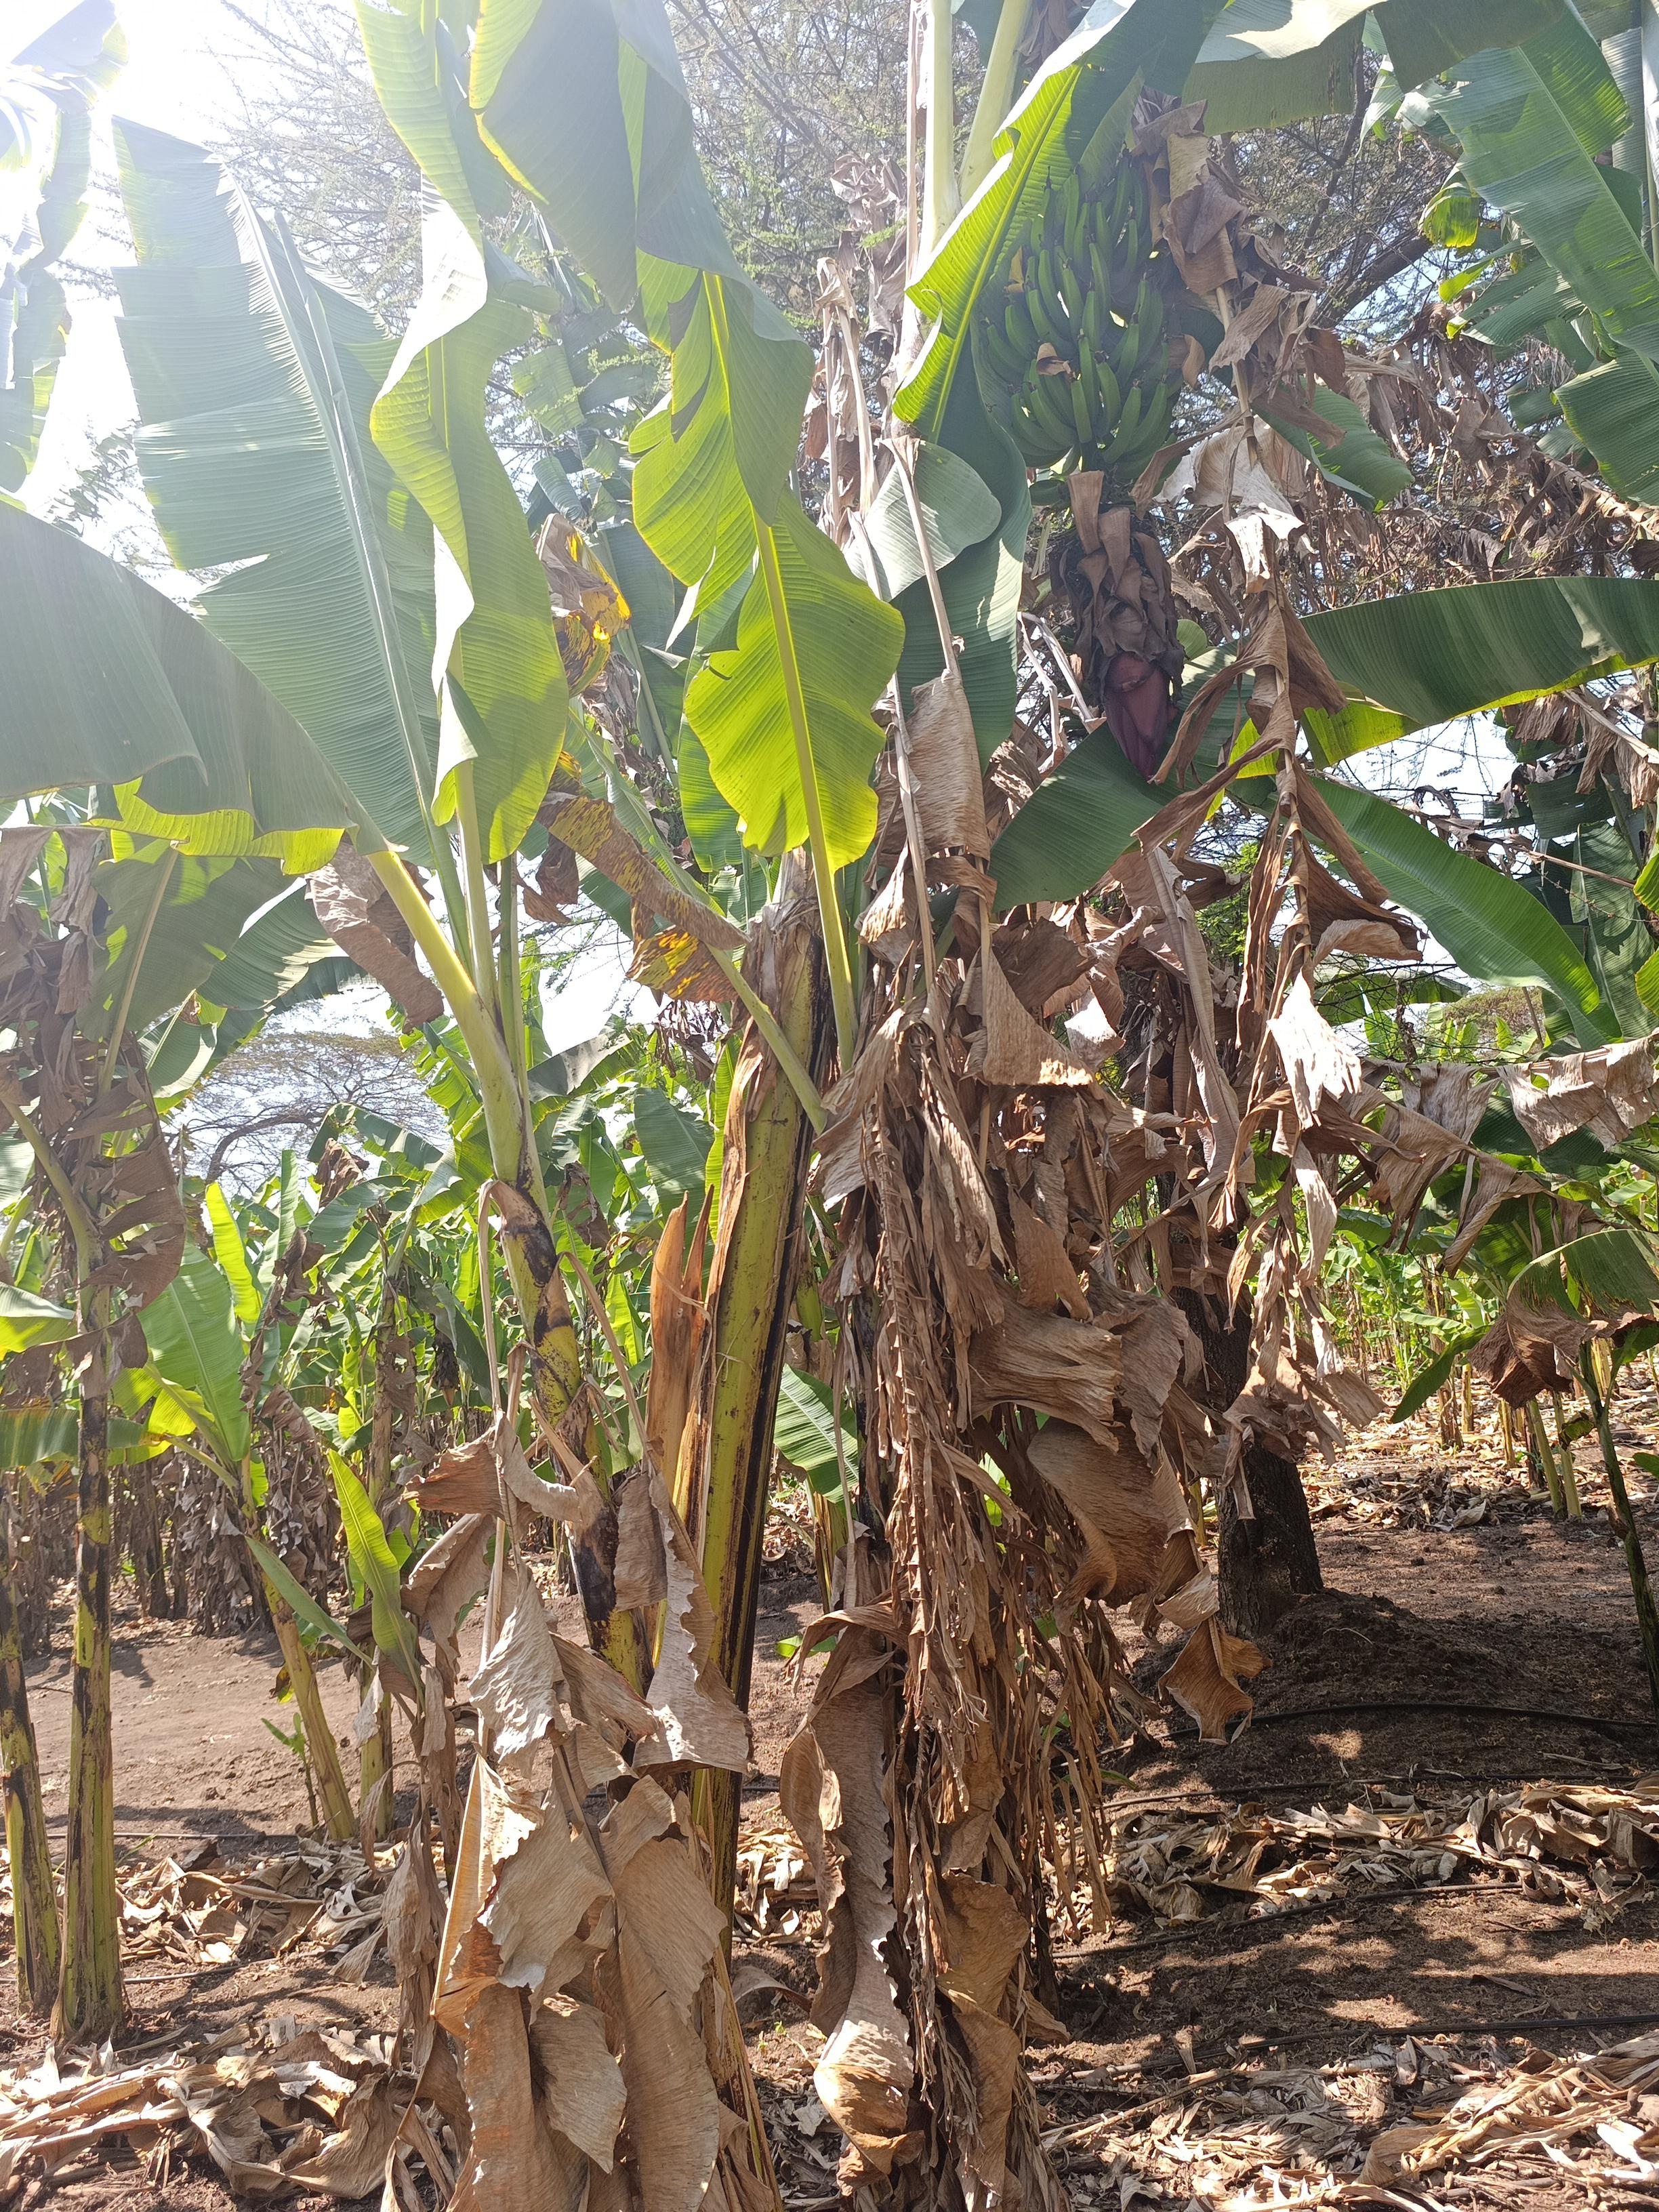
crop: banana
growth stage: development fruit
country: Tanzania
